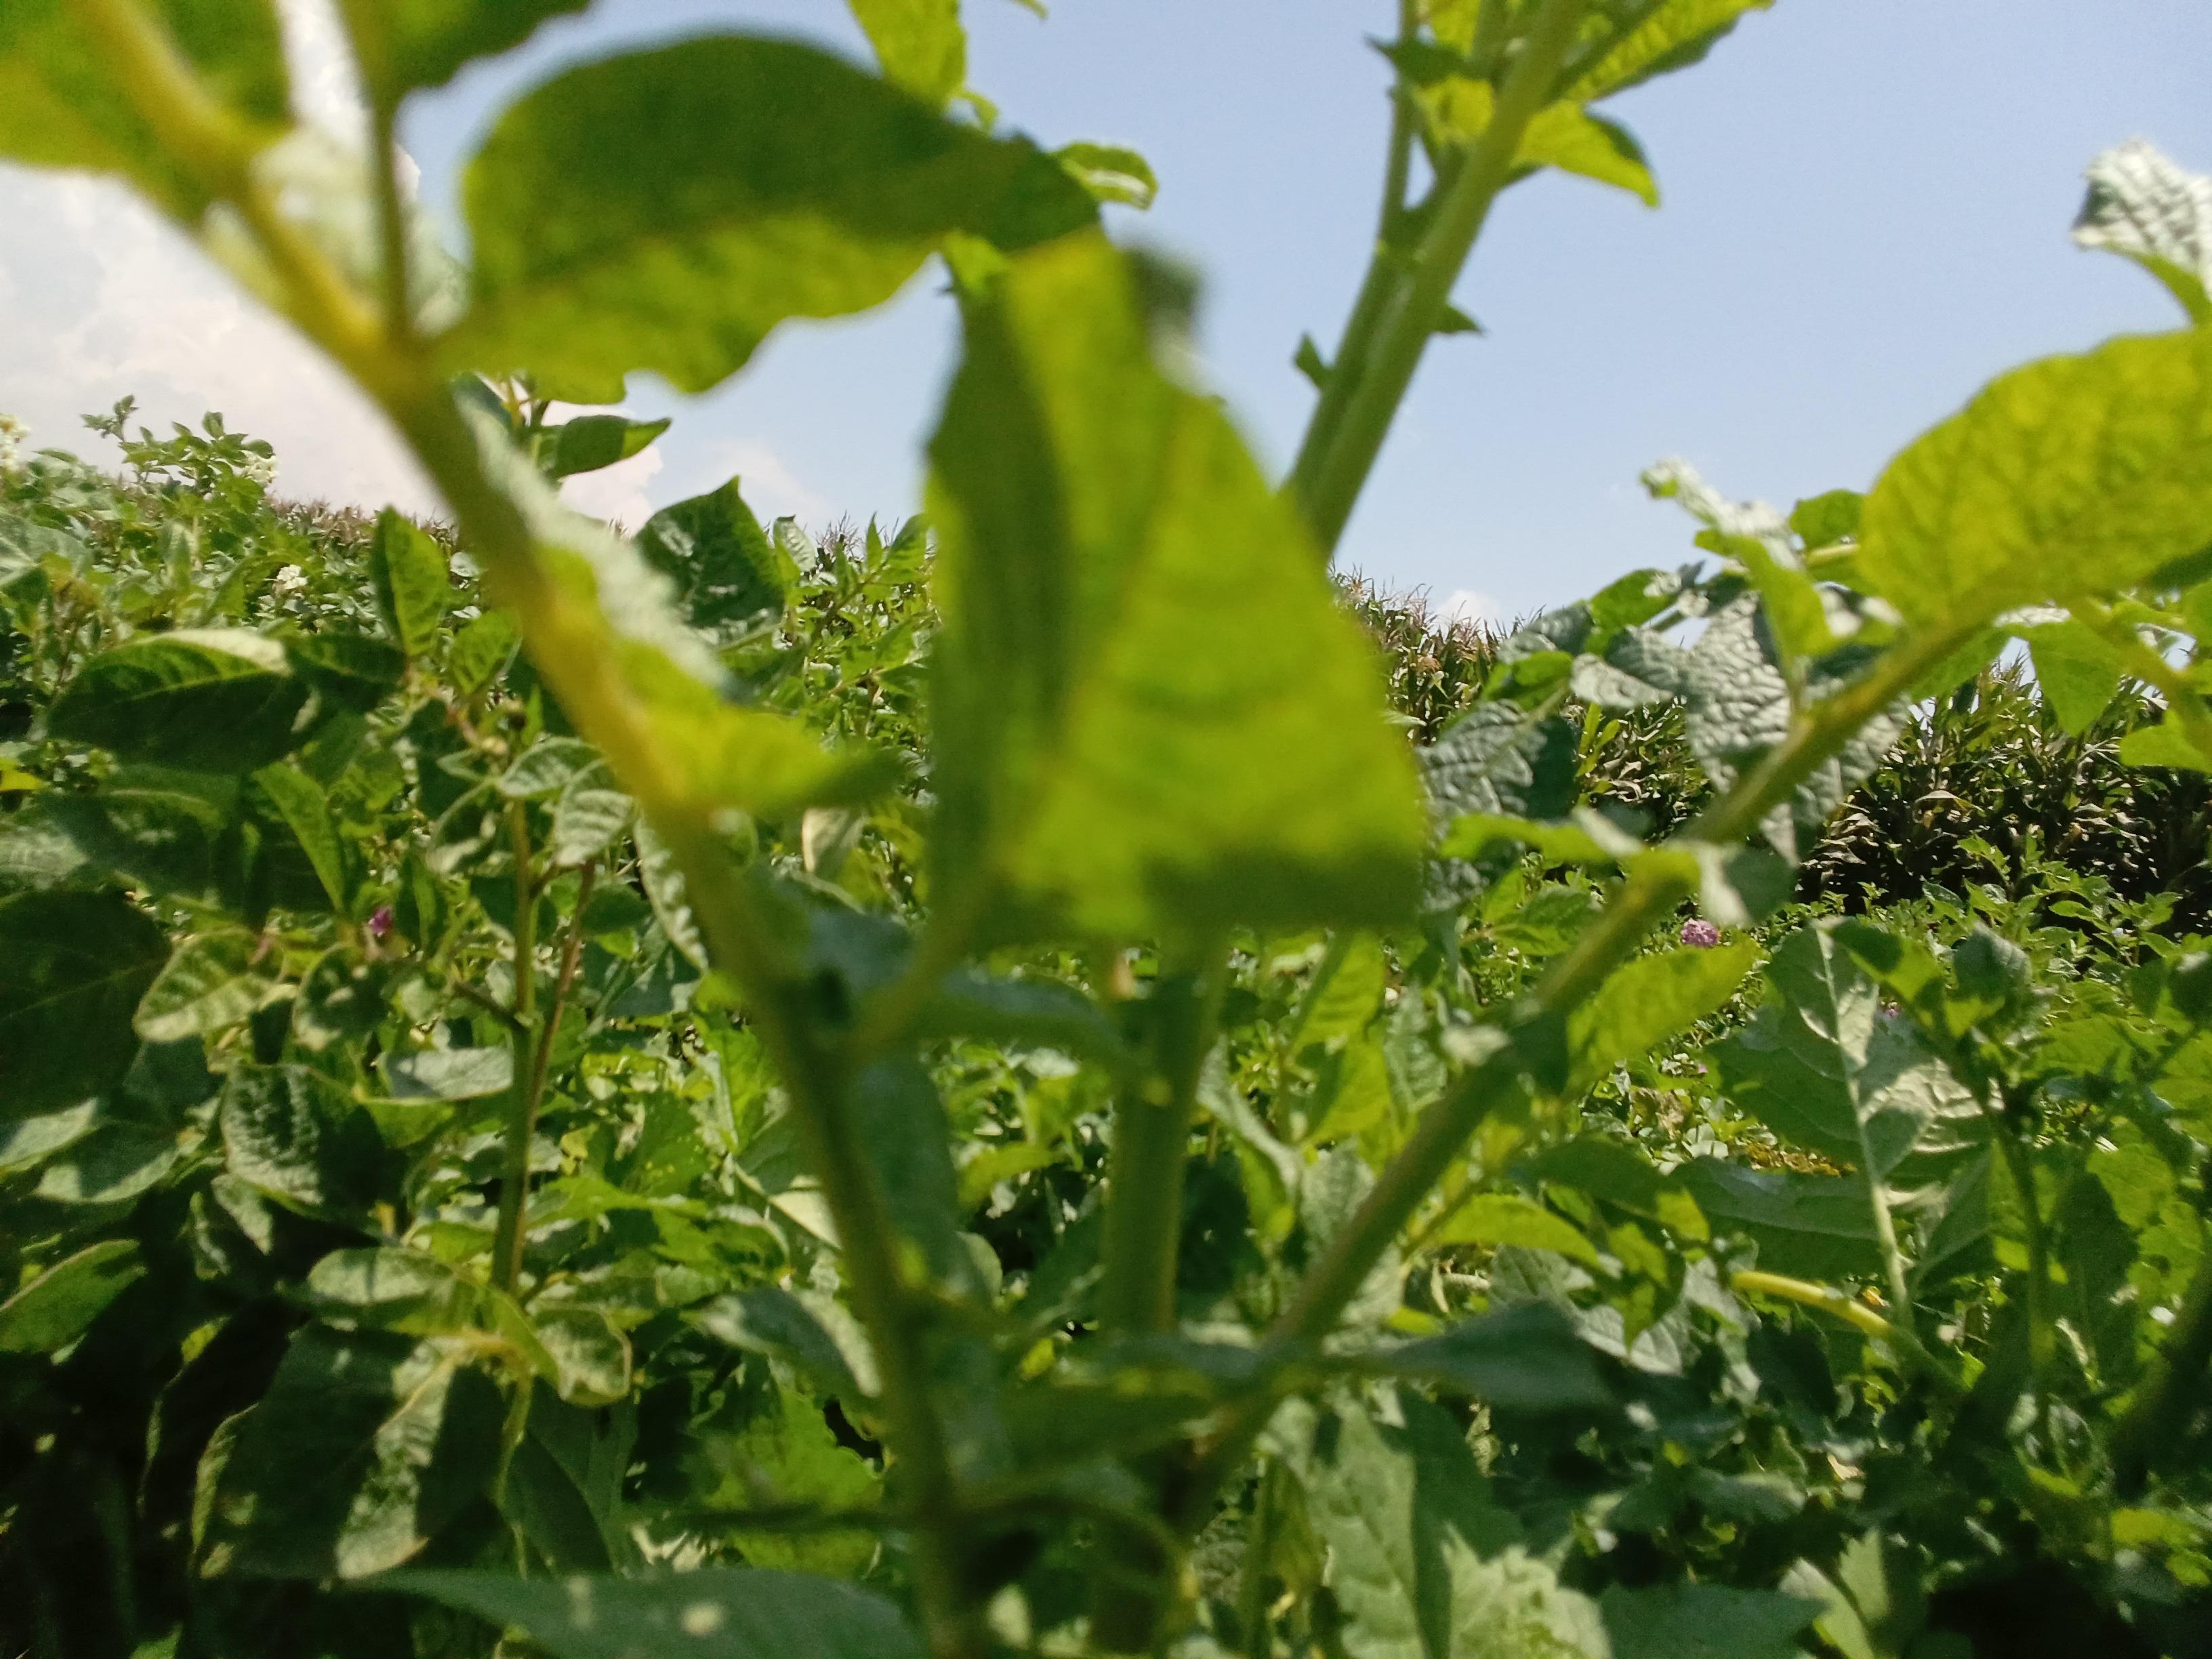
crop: potato
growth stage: vegetative
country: Kenya
